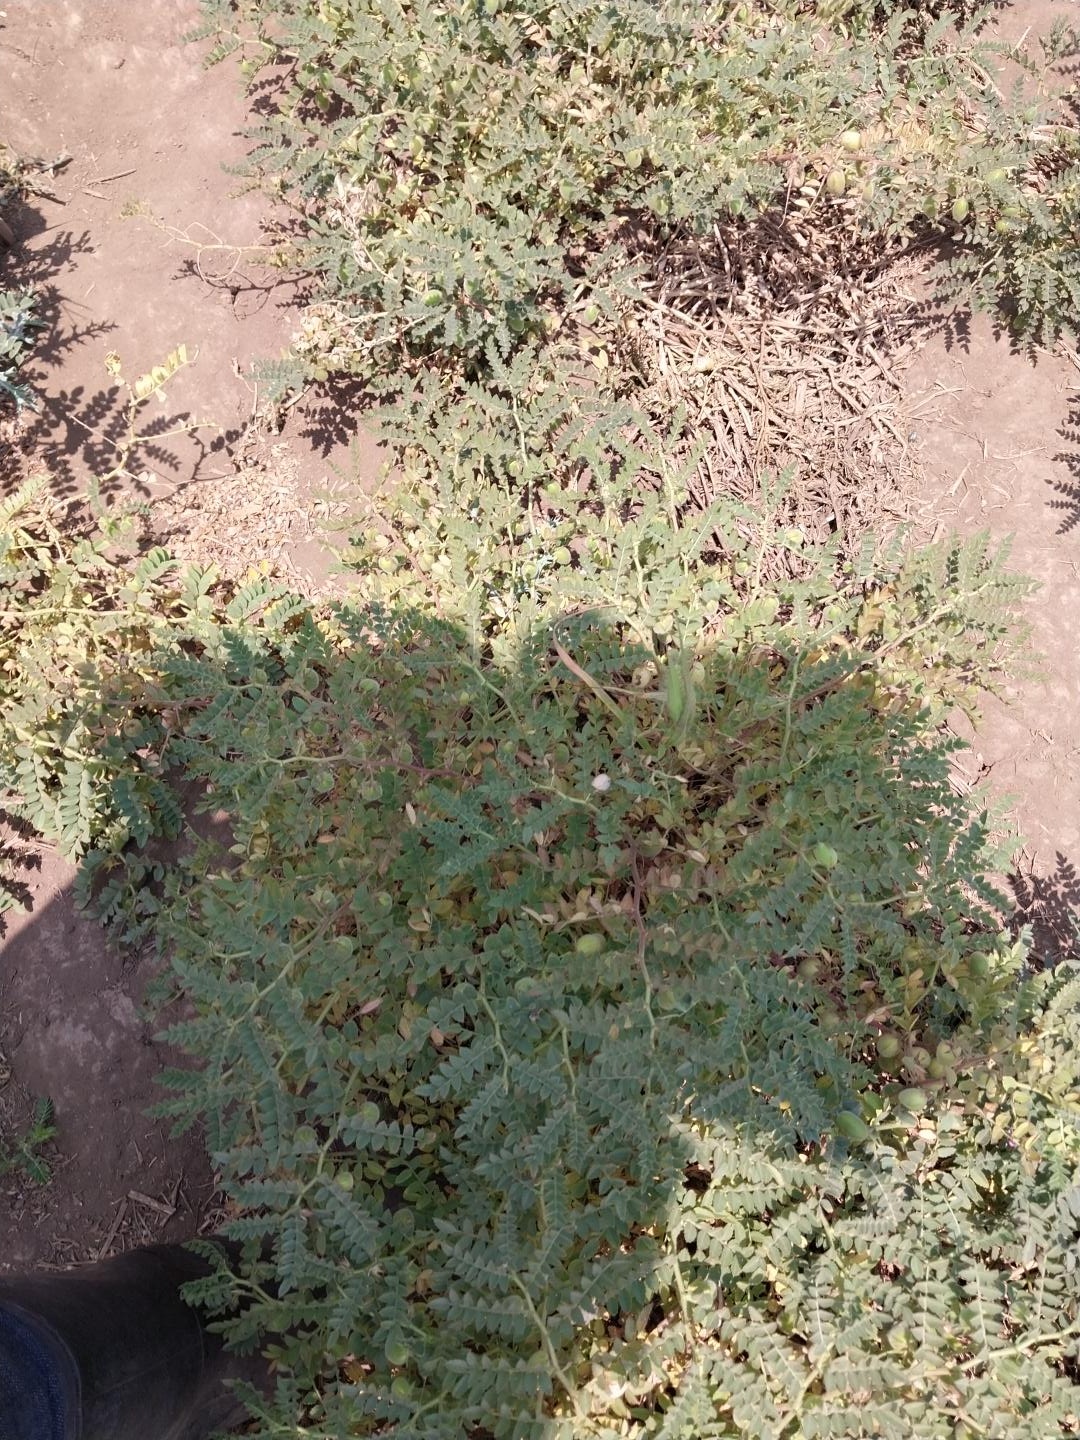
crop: chickpea
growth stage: development pod
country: Tanzania
